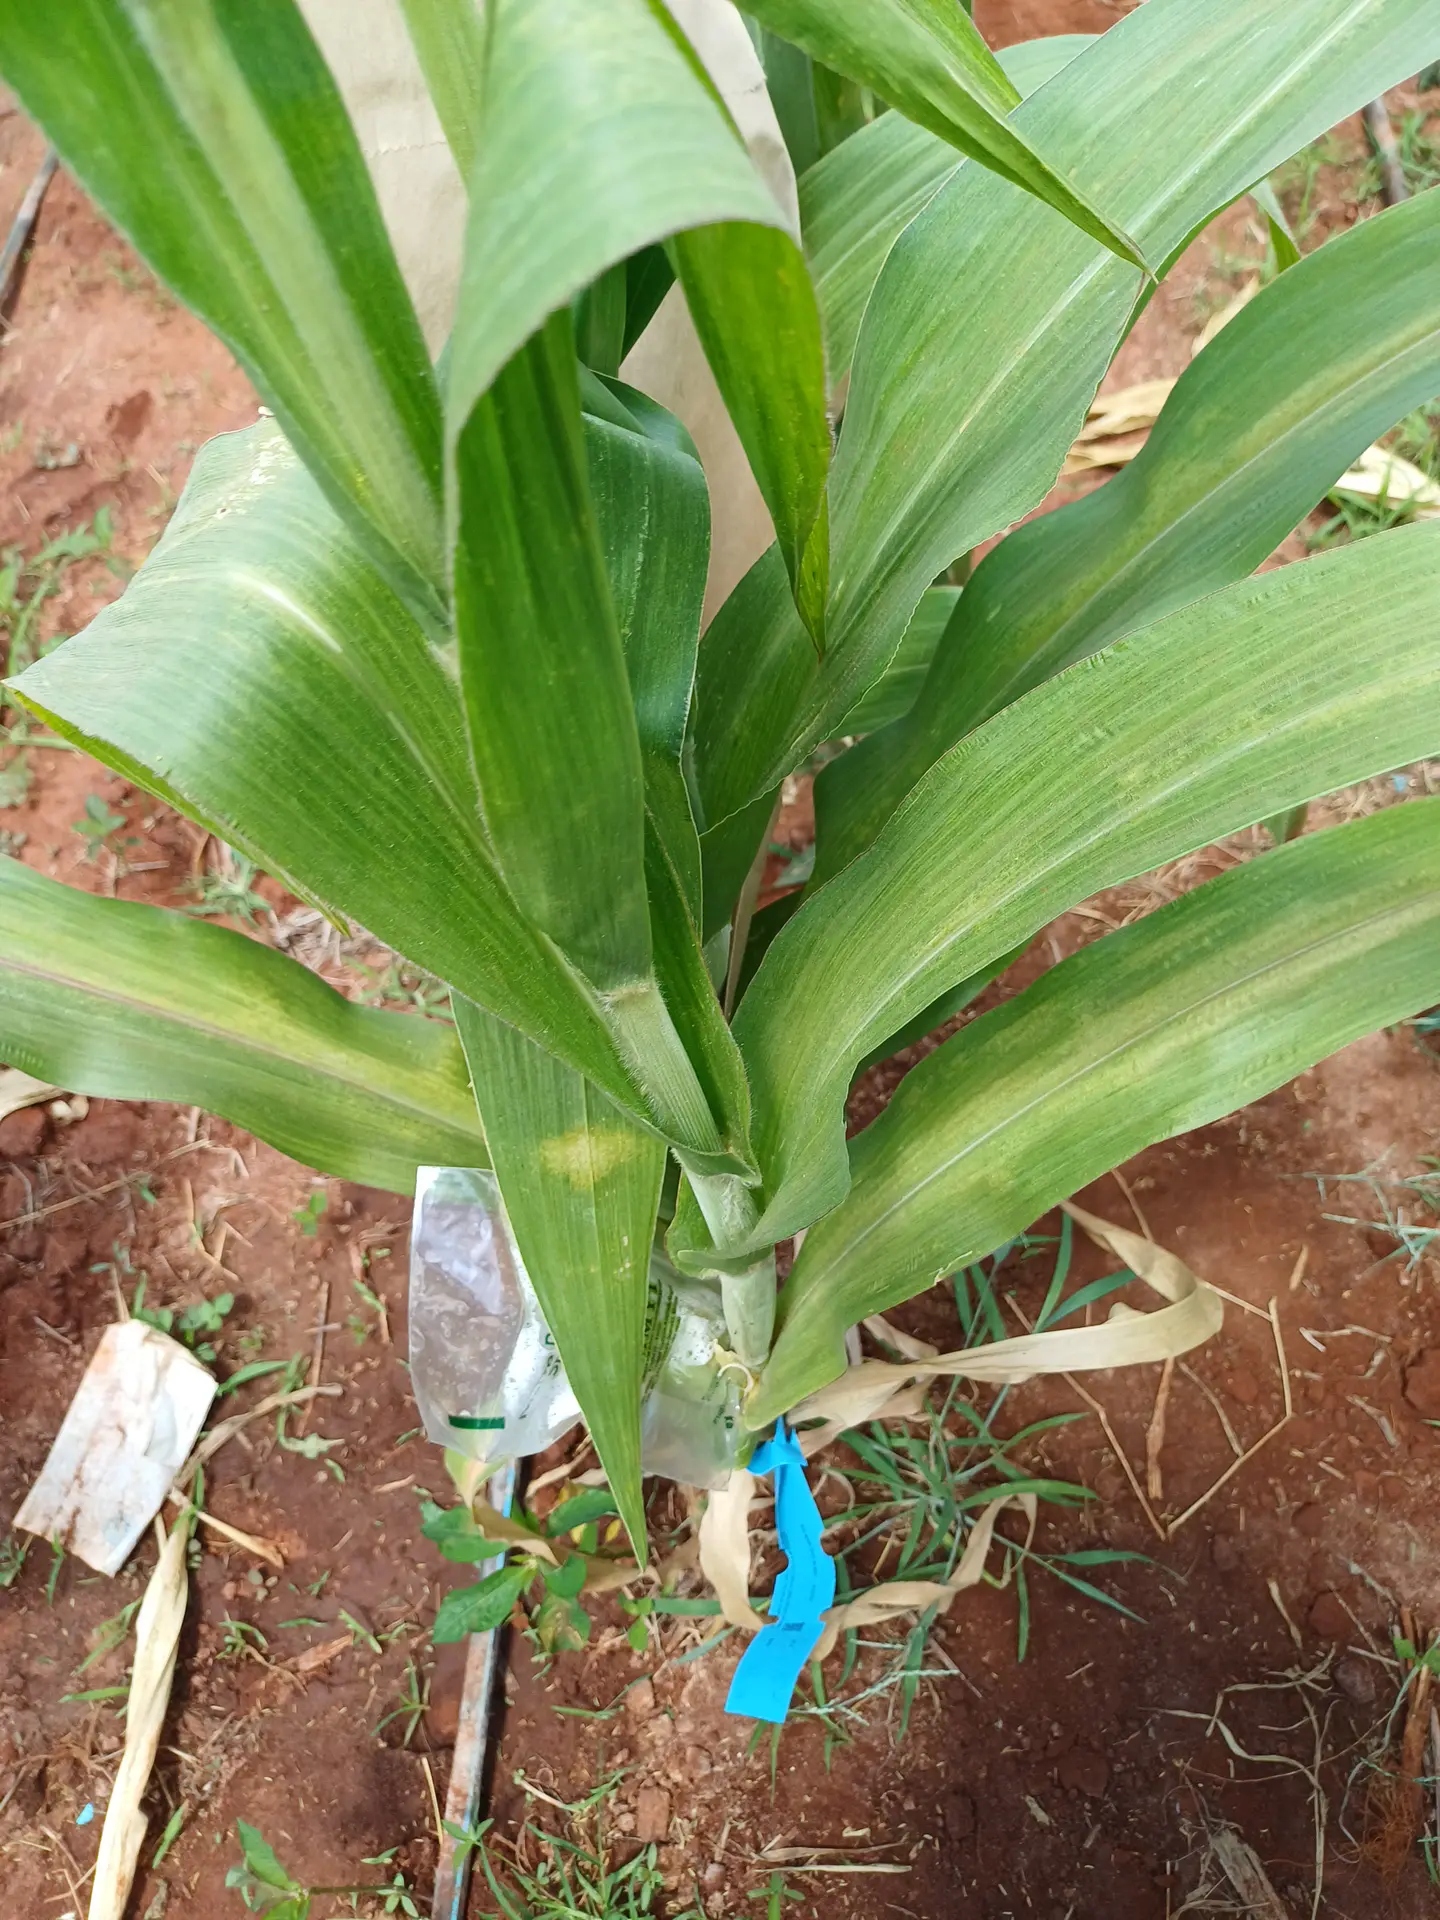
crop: maize
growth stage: flowering
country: Kenya
